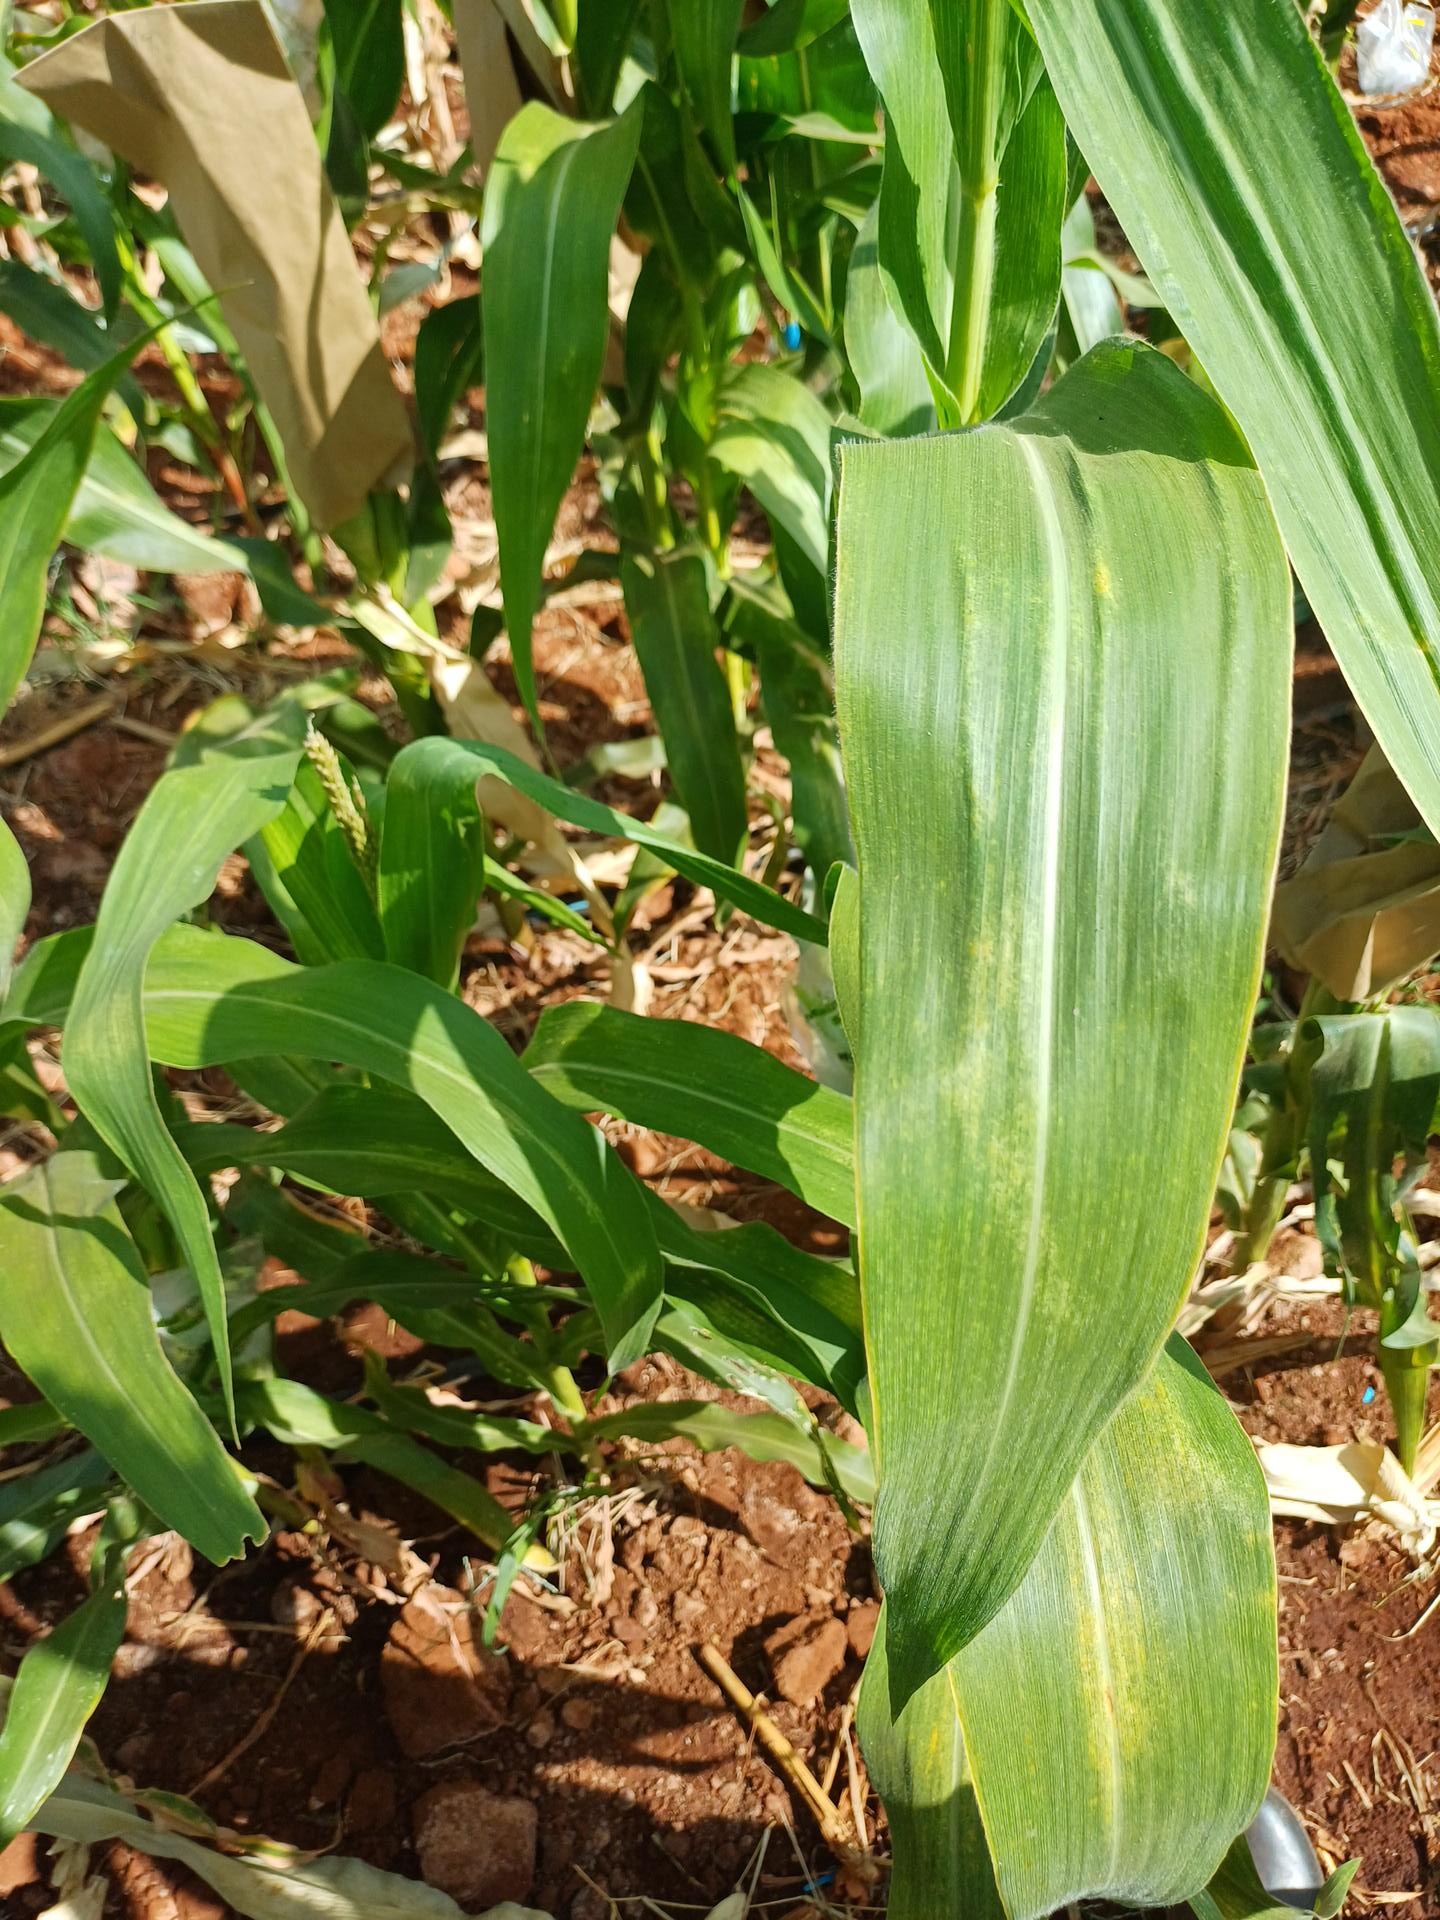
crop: maize
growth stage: flowering
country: Kenya
